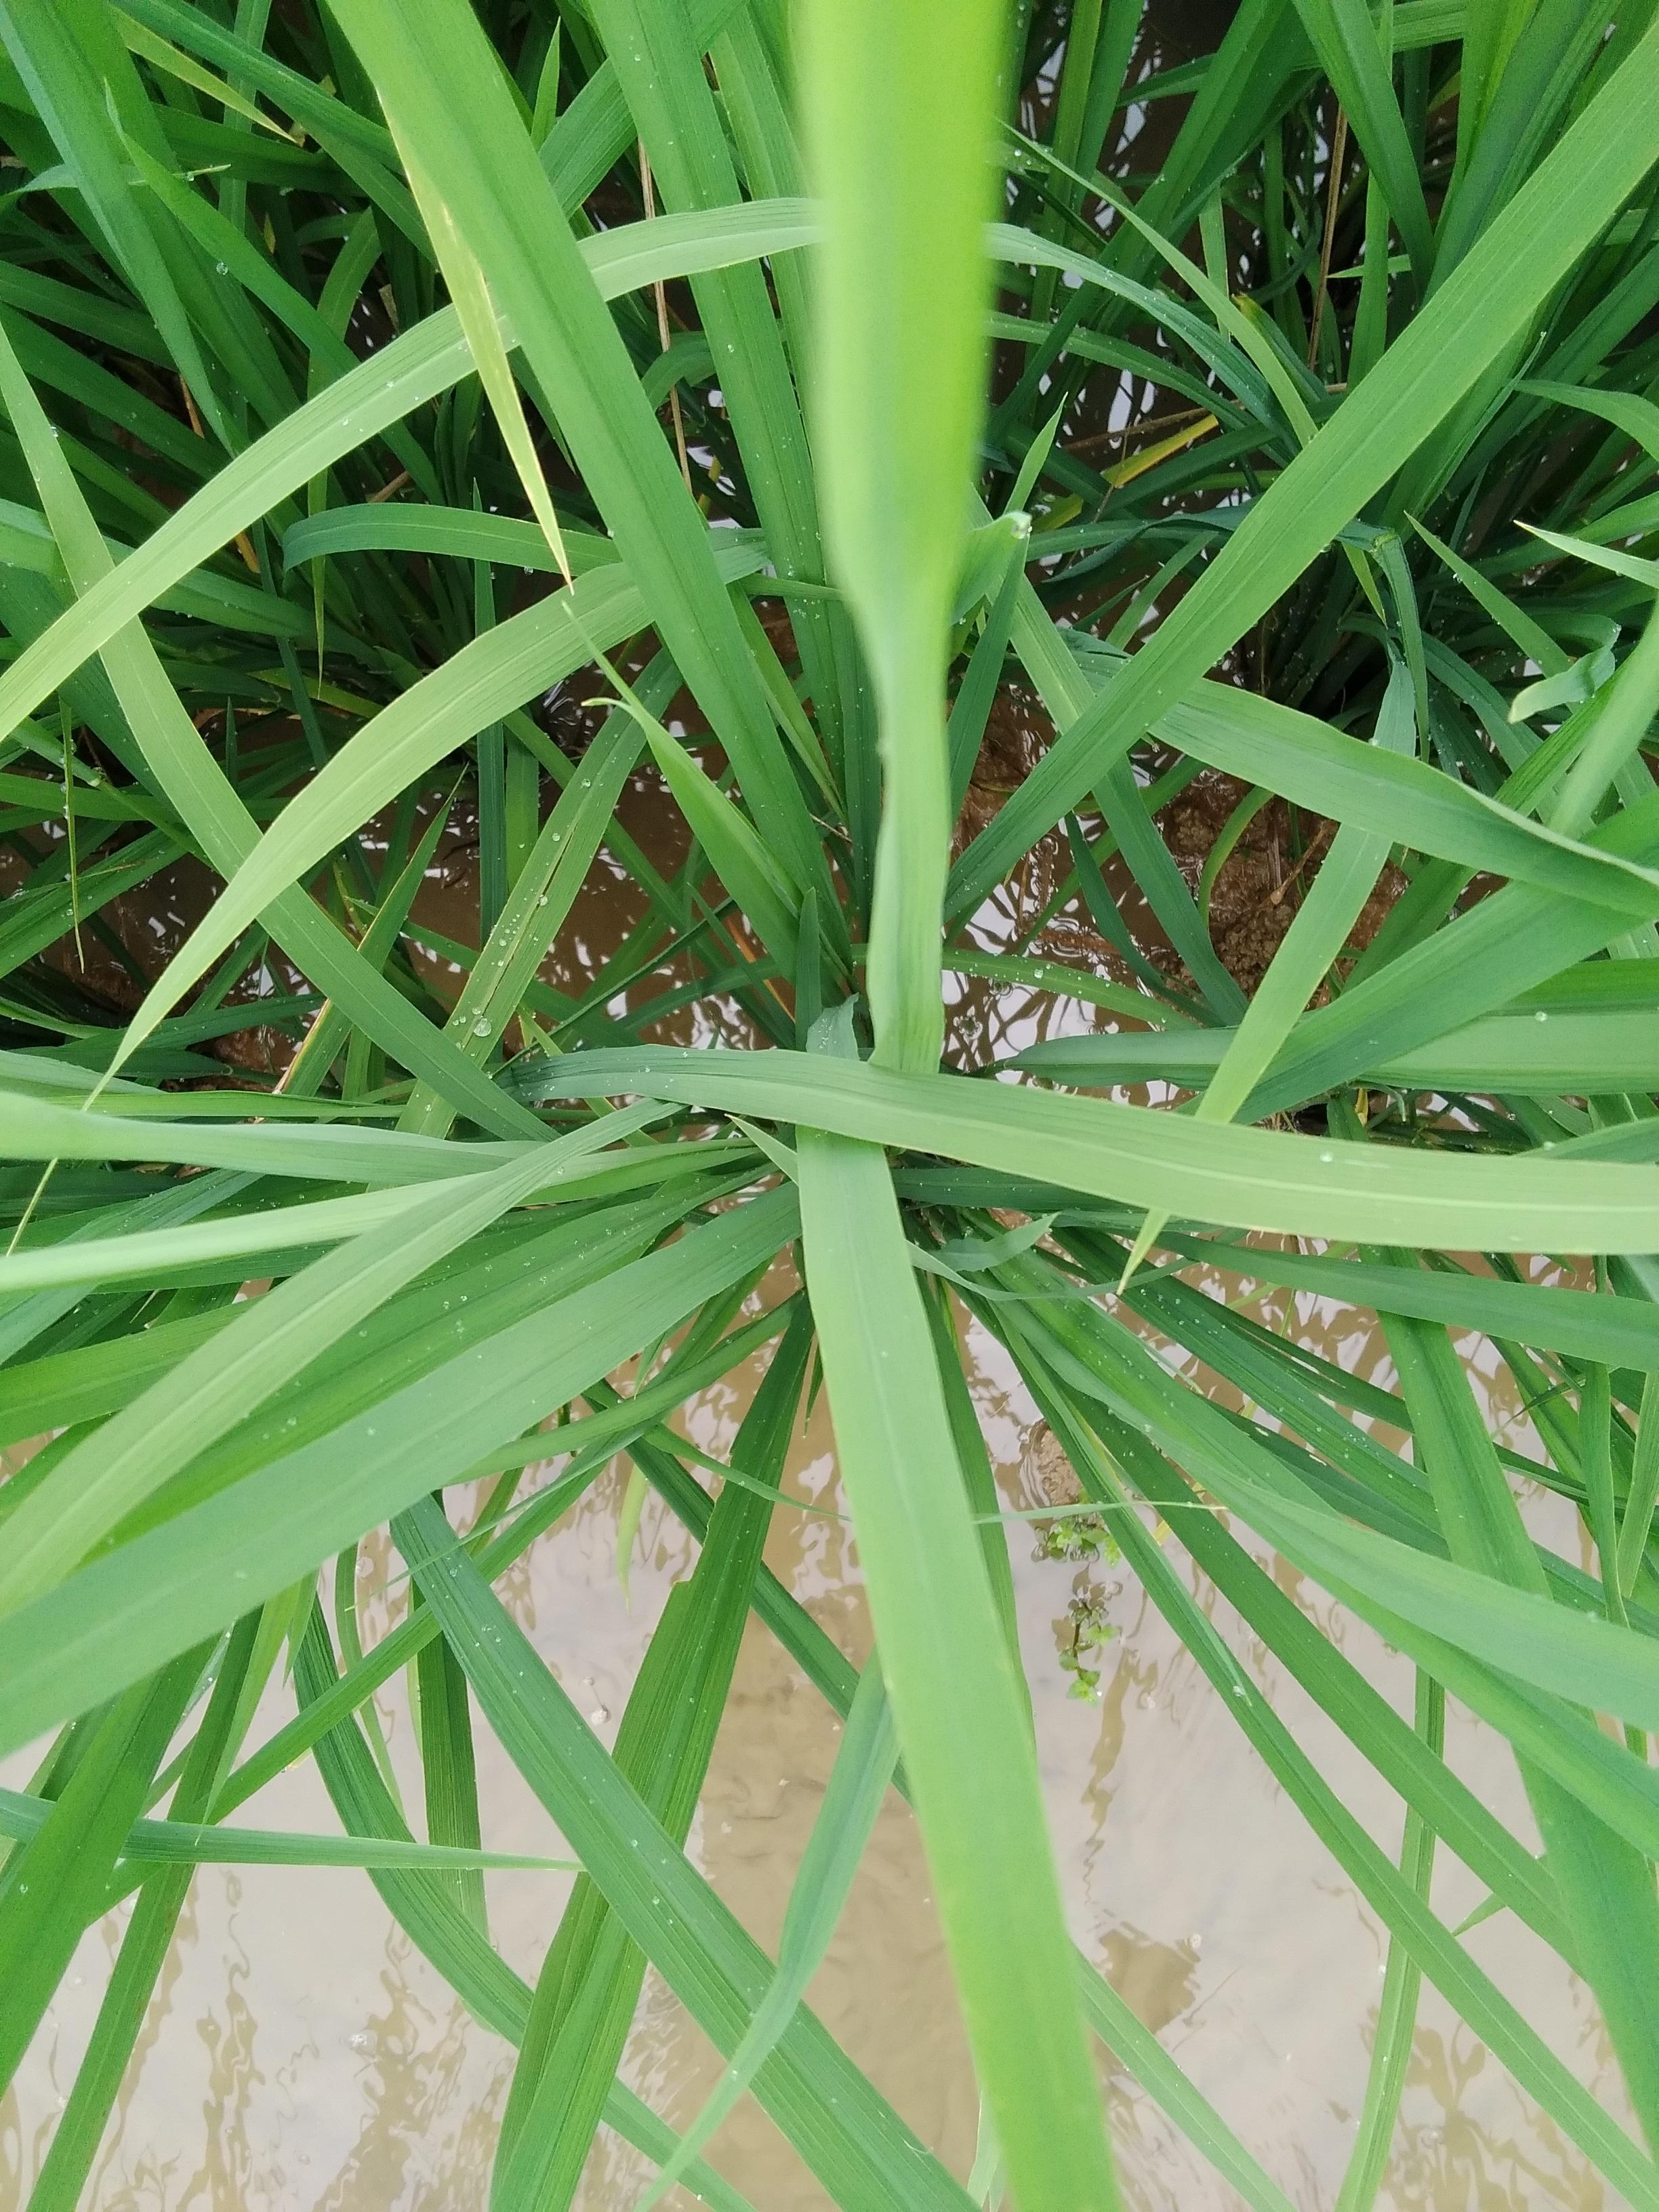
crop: rice
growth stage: elongation stem
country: Nigeria
